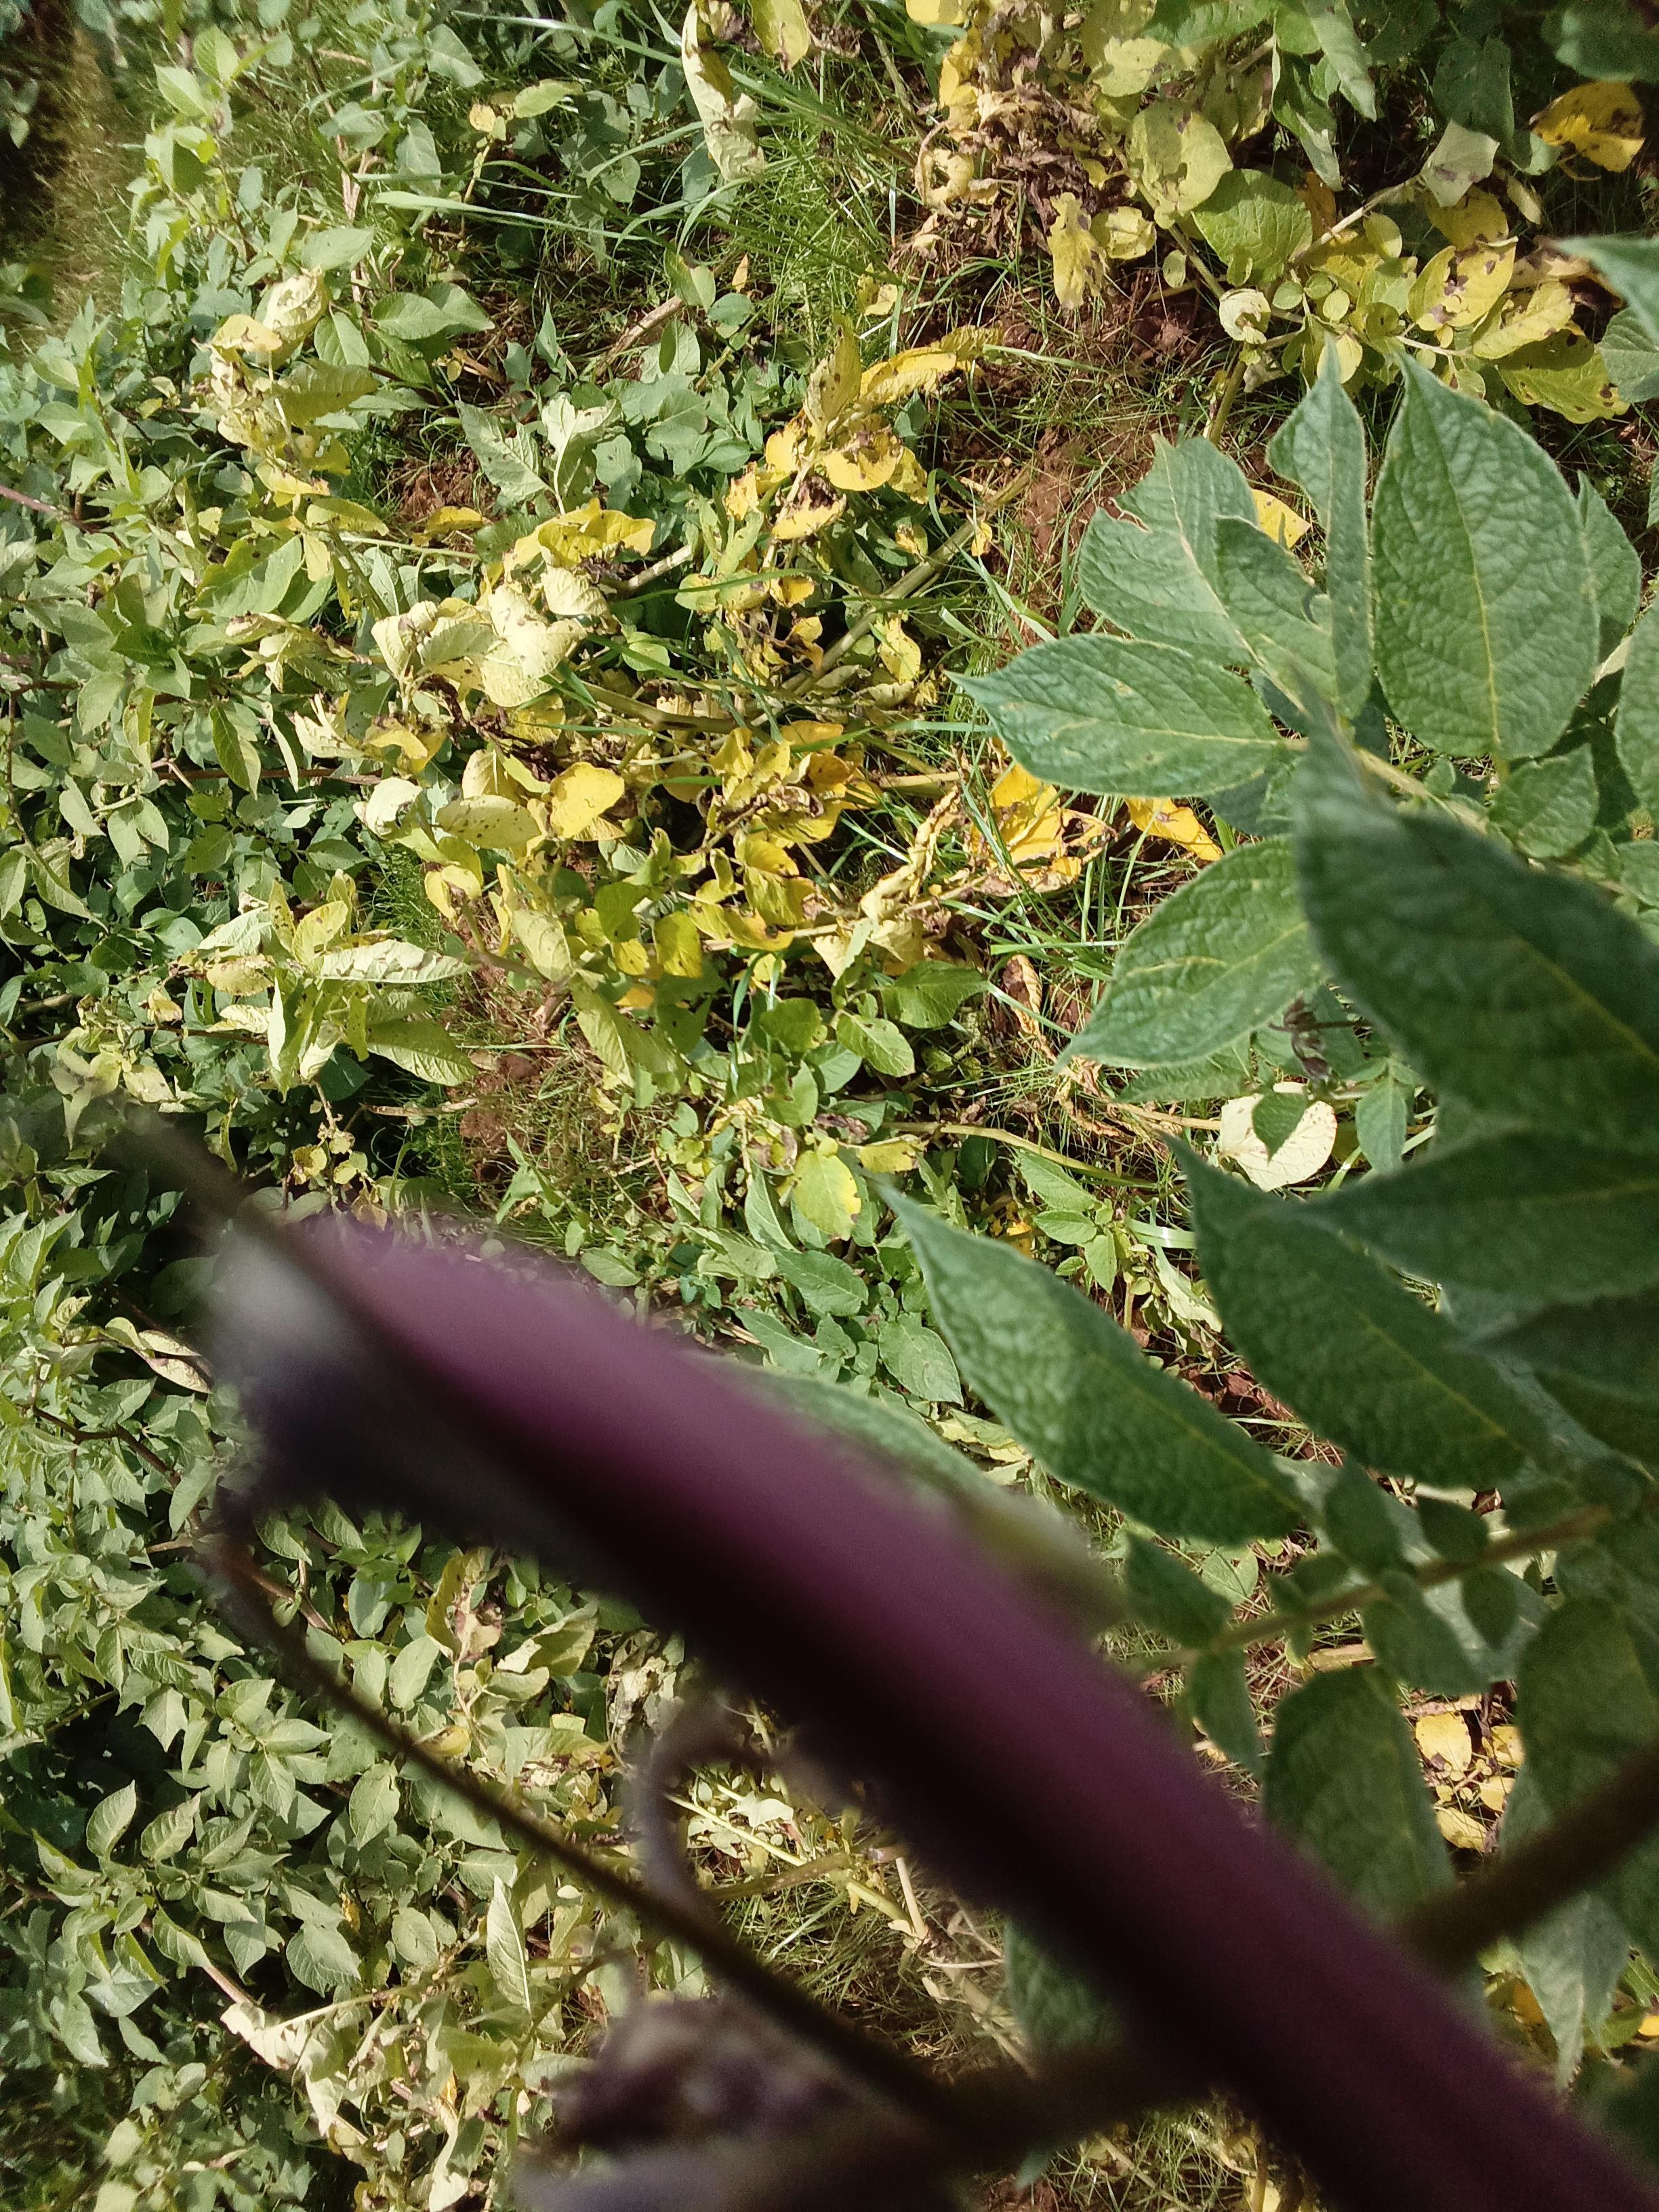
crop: potato
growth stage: harvest maturity
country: Kenya
